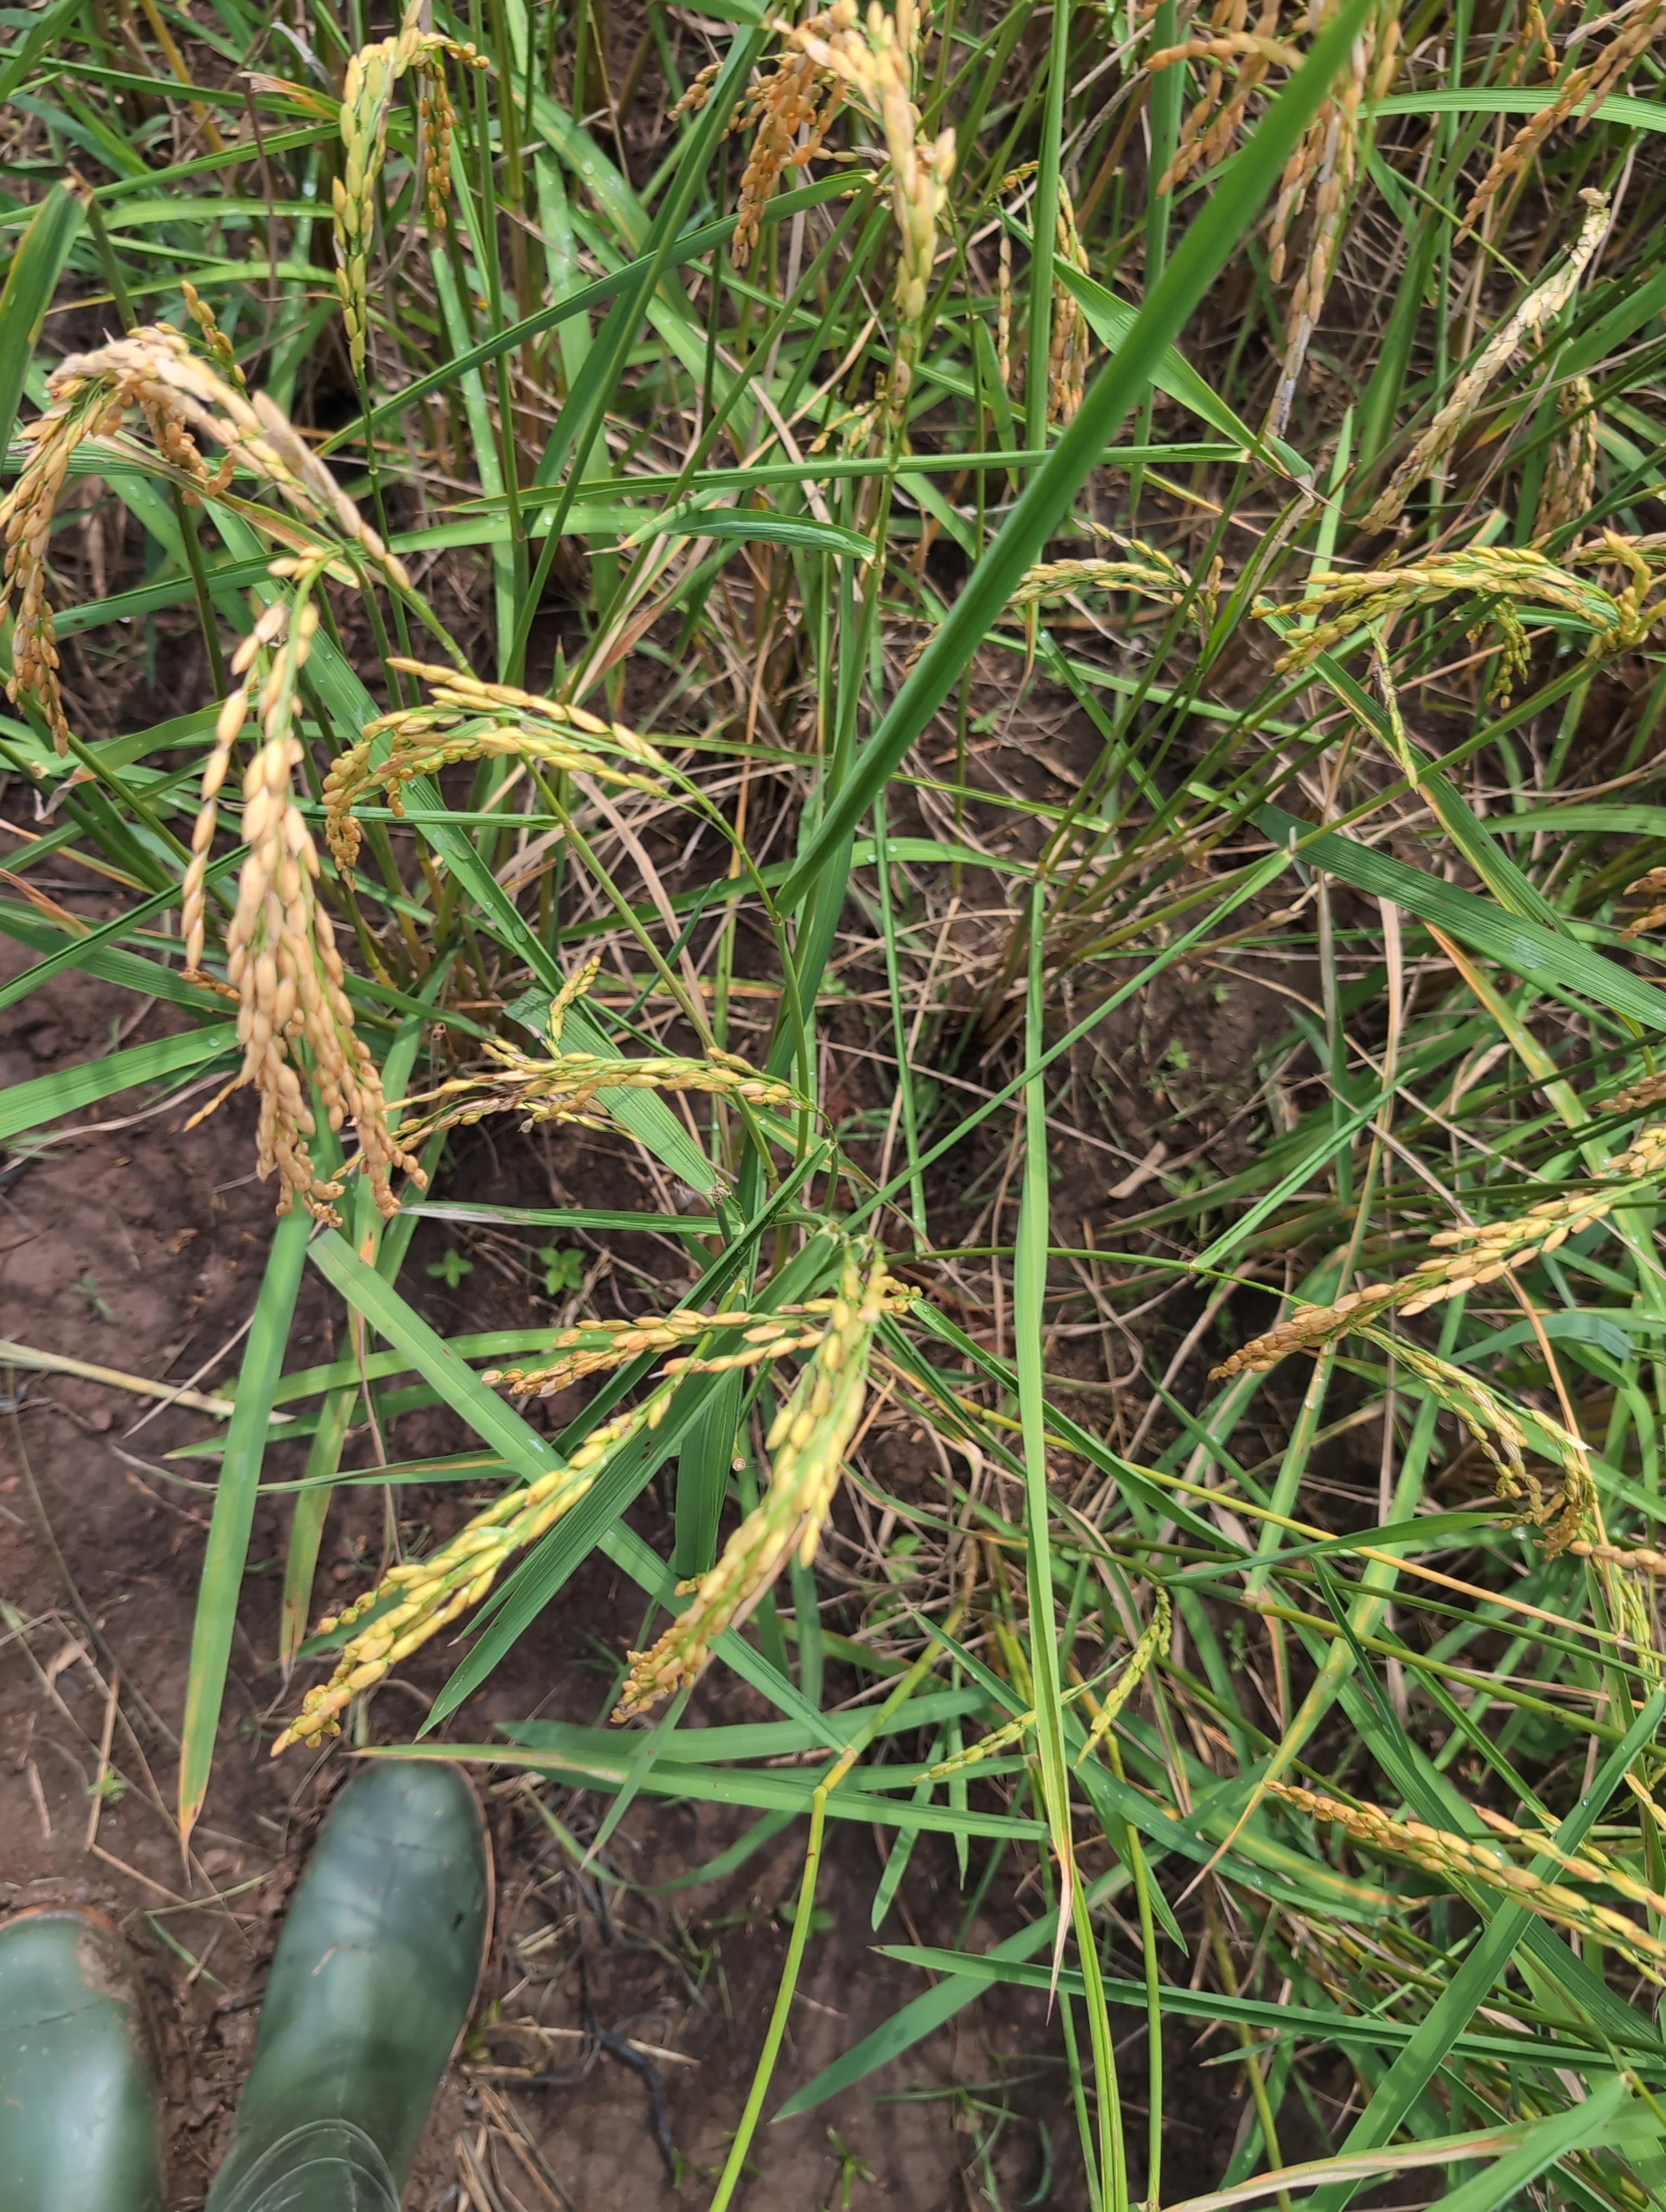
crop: rice
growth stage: ripening
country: Côte d'Ivoire
